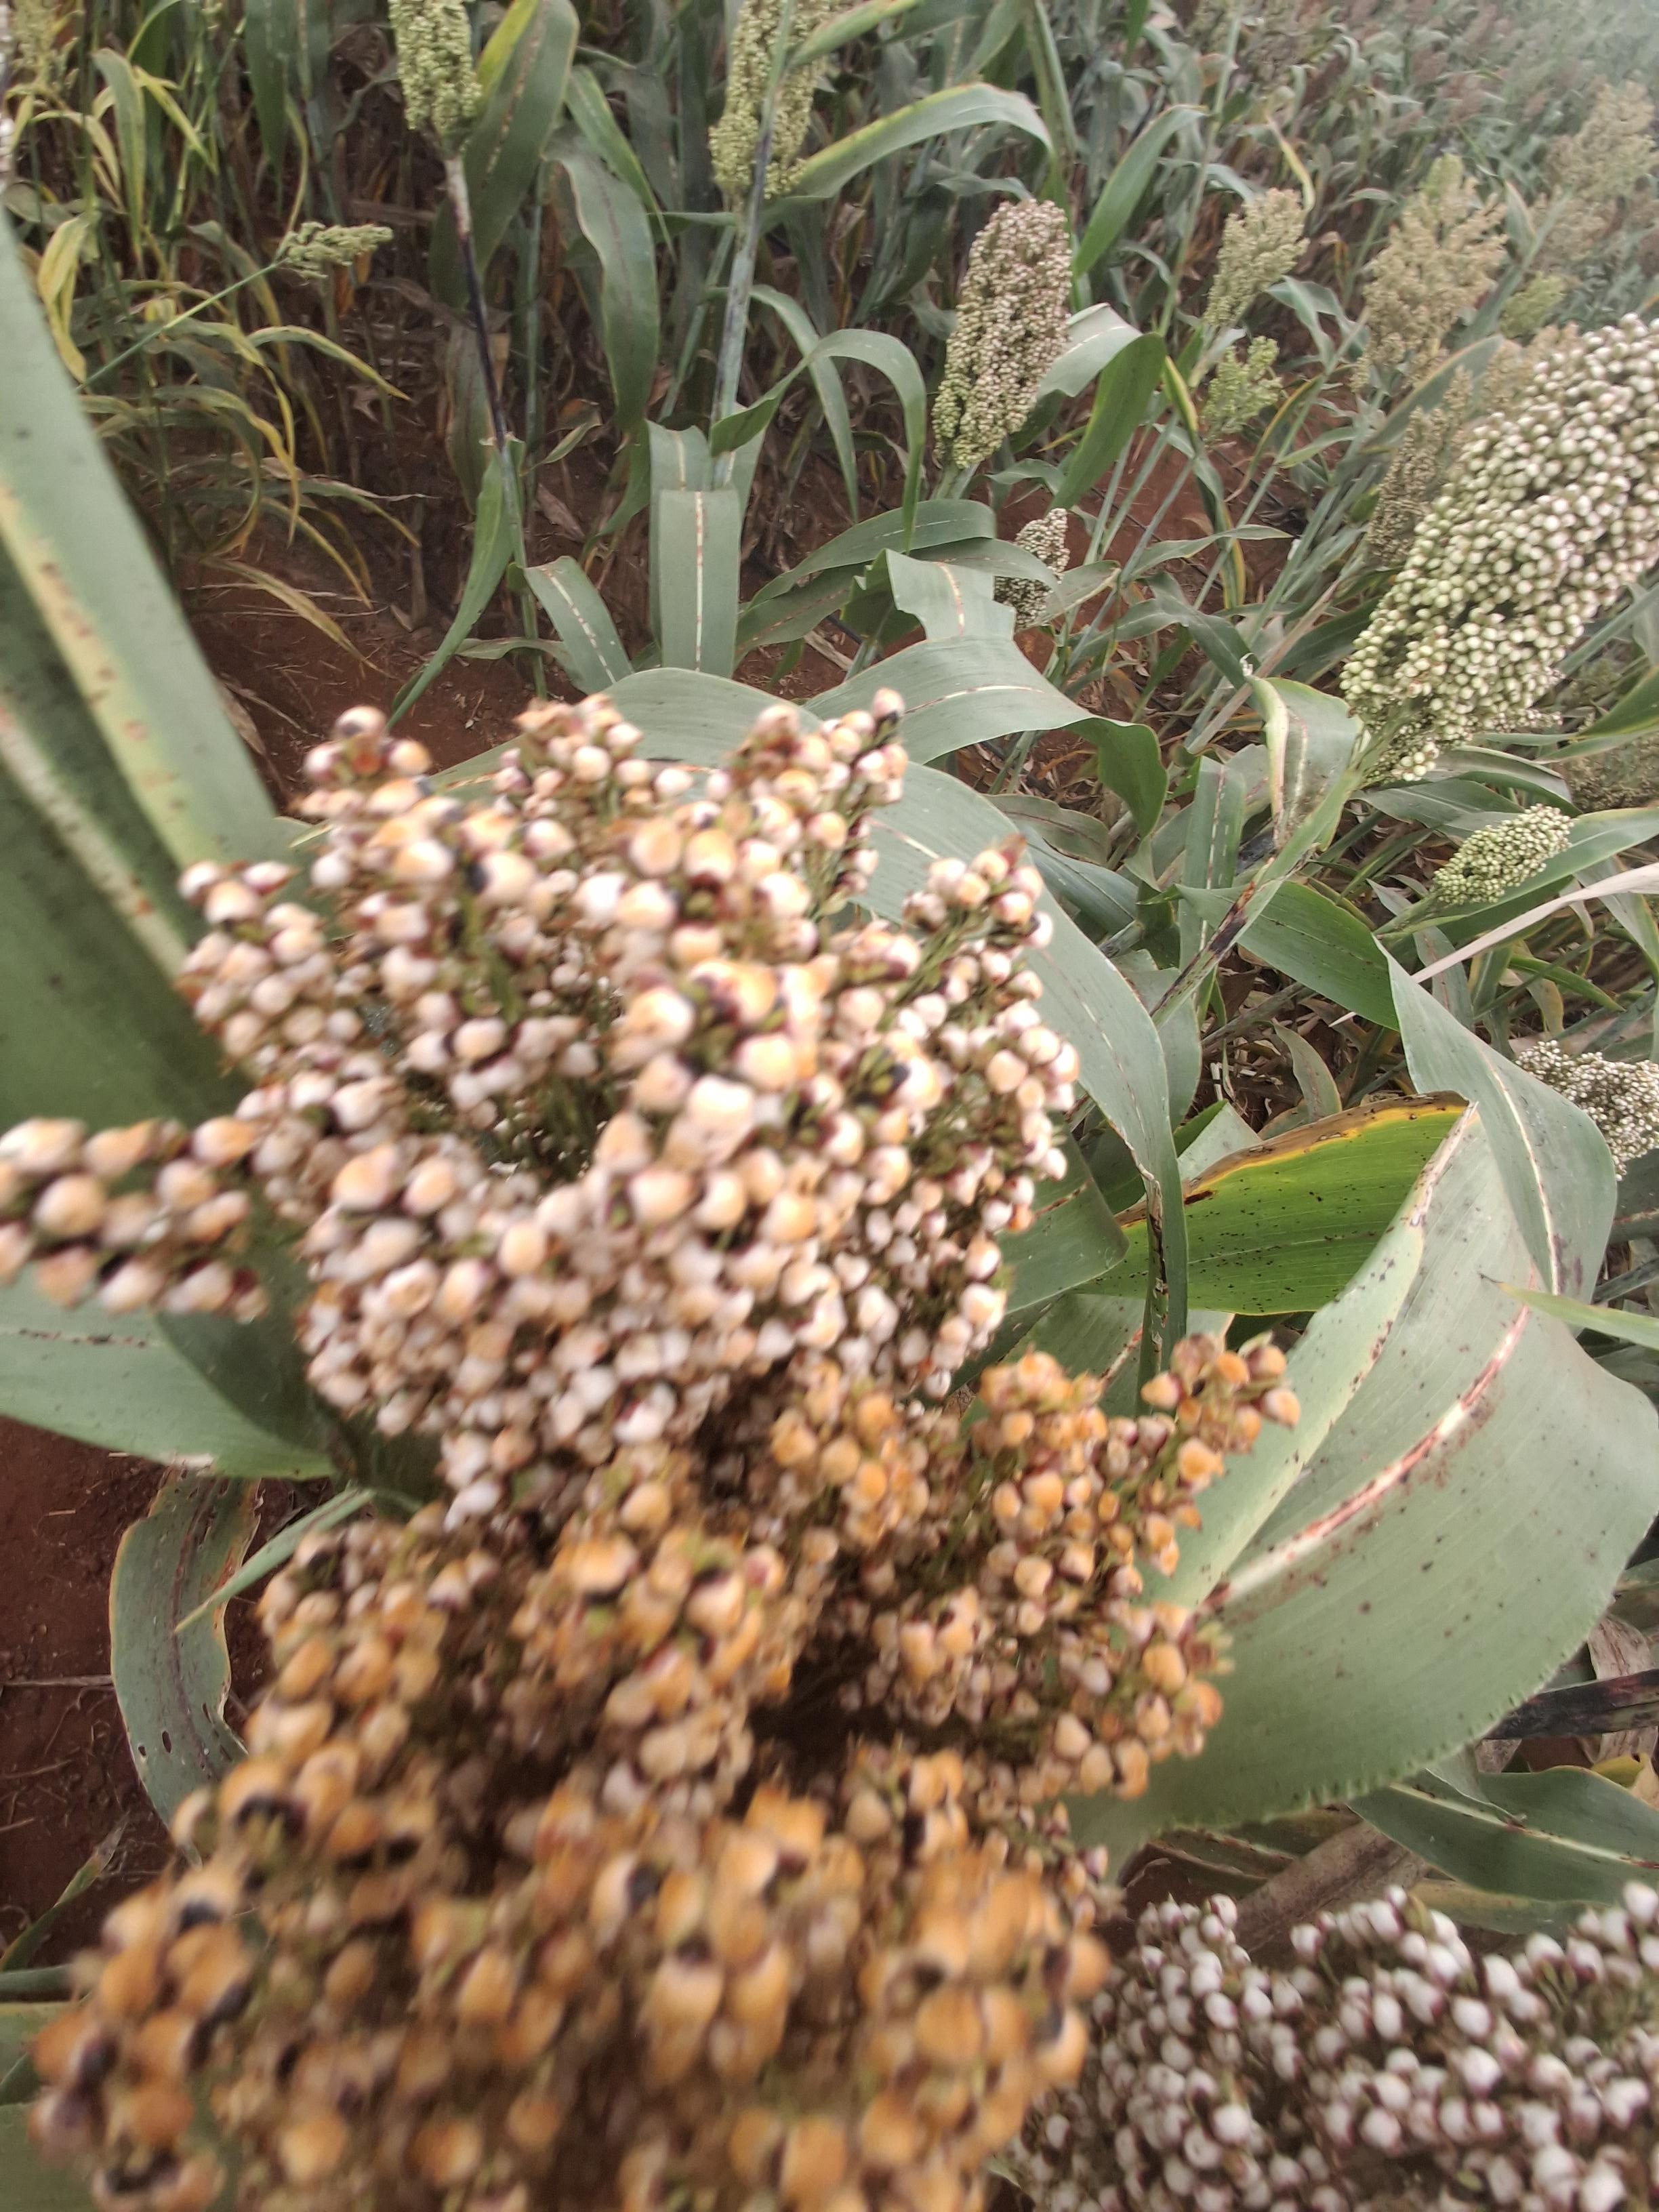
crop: sorghum
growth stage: filling grain
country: Kenya
